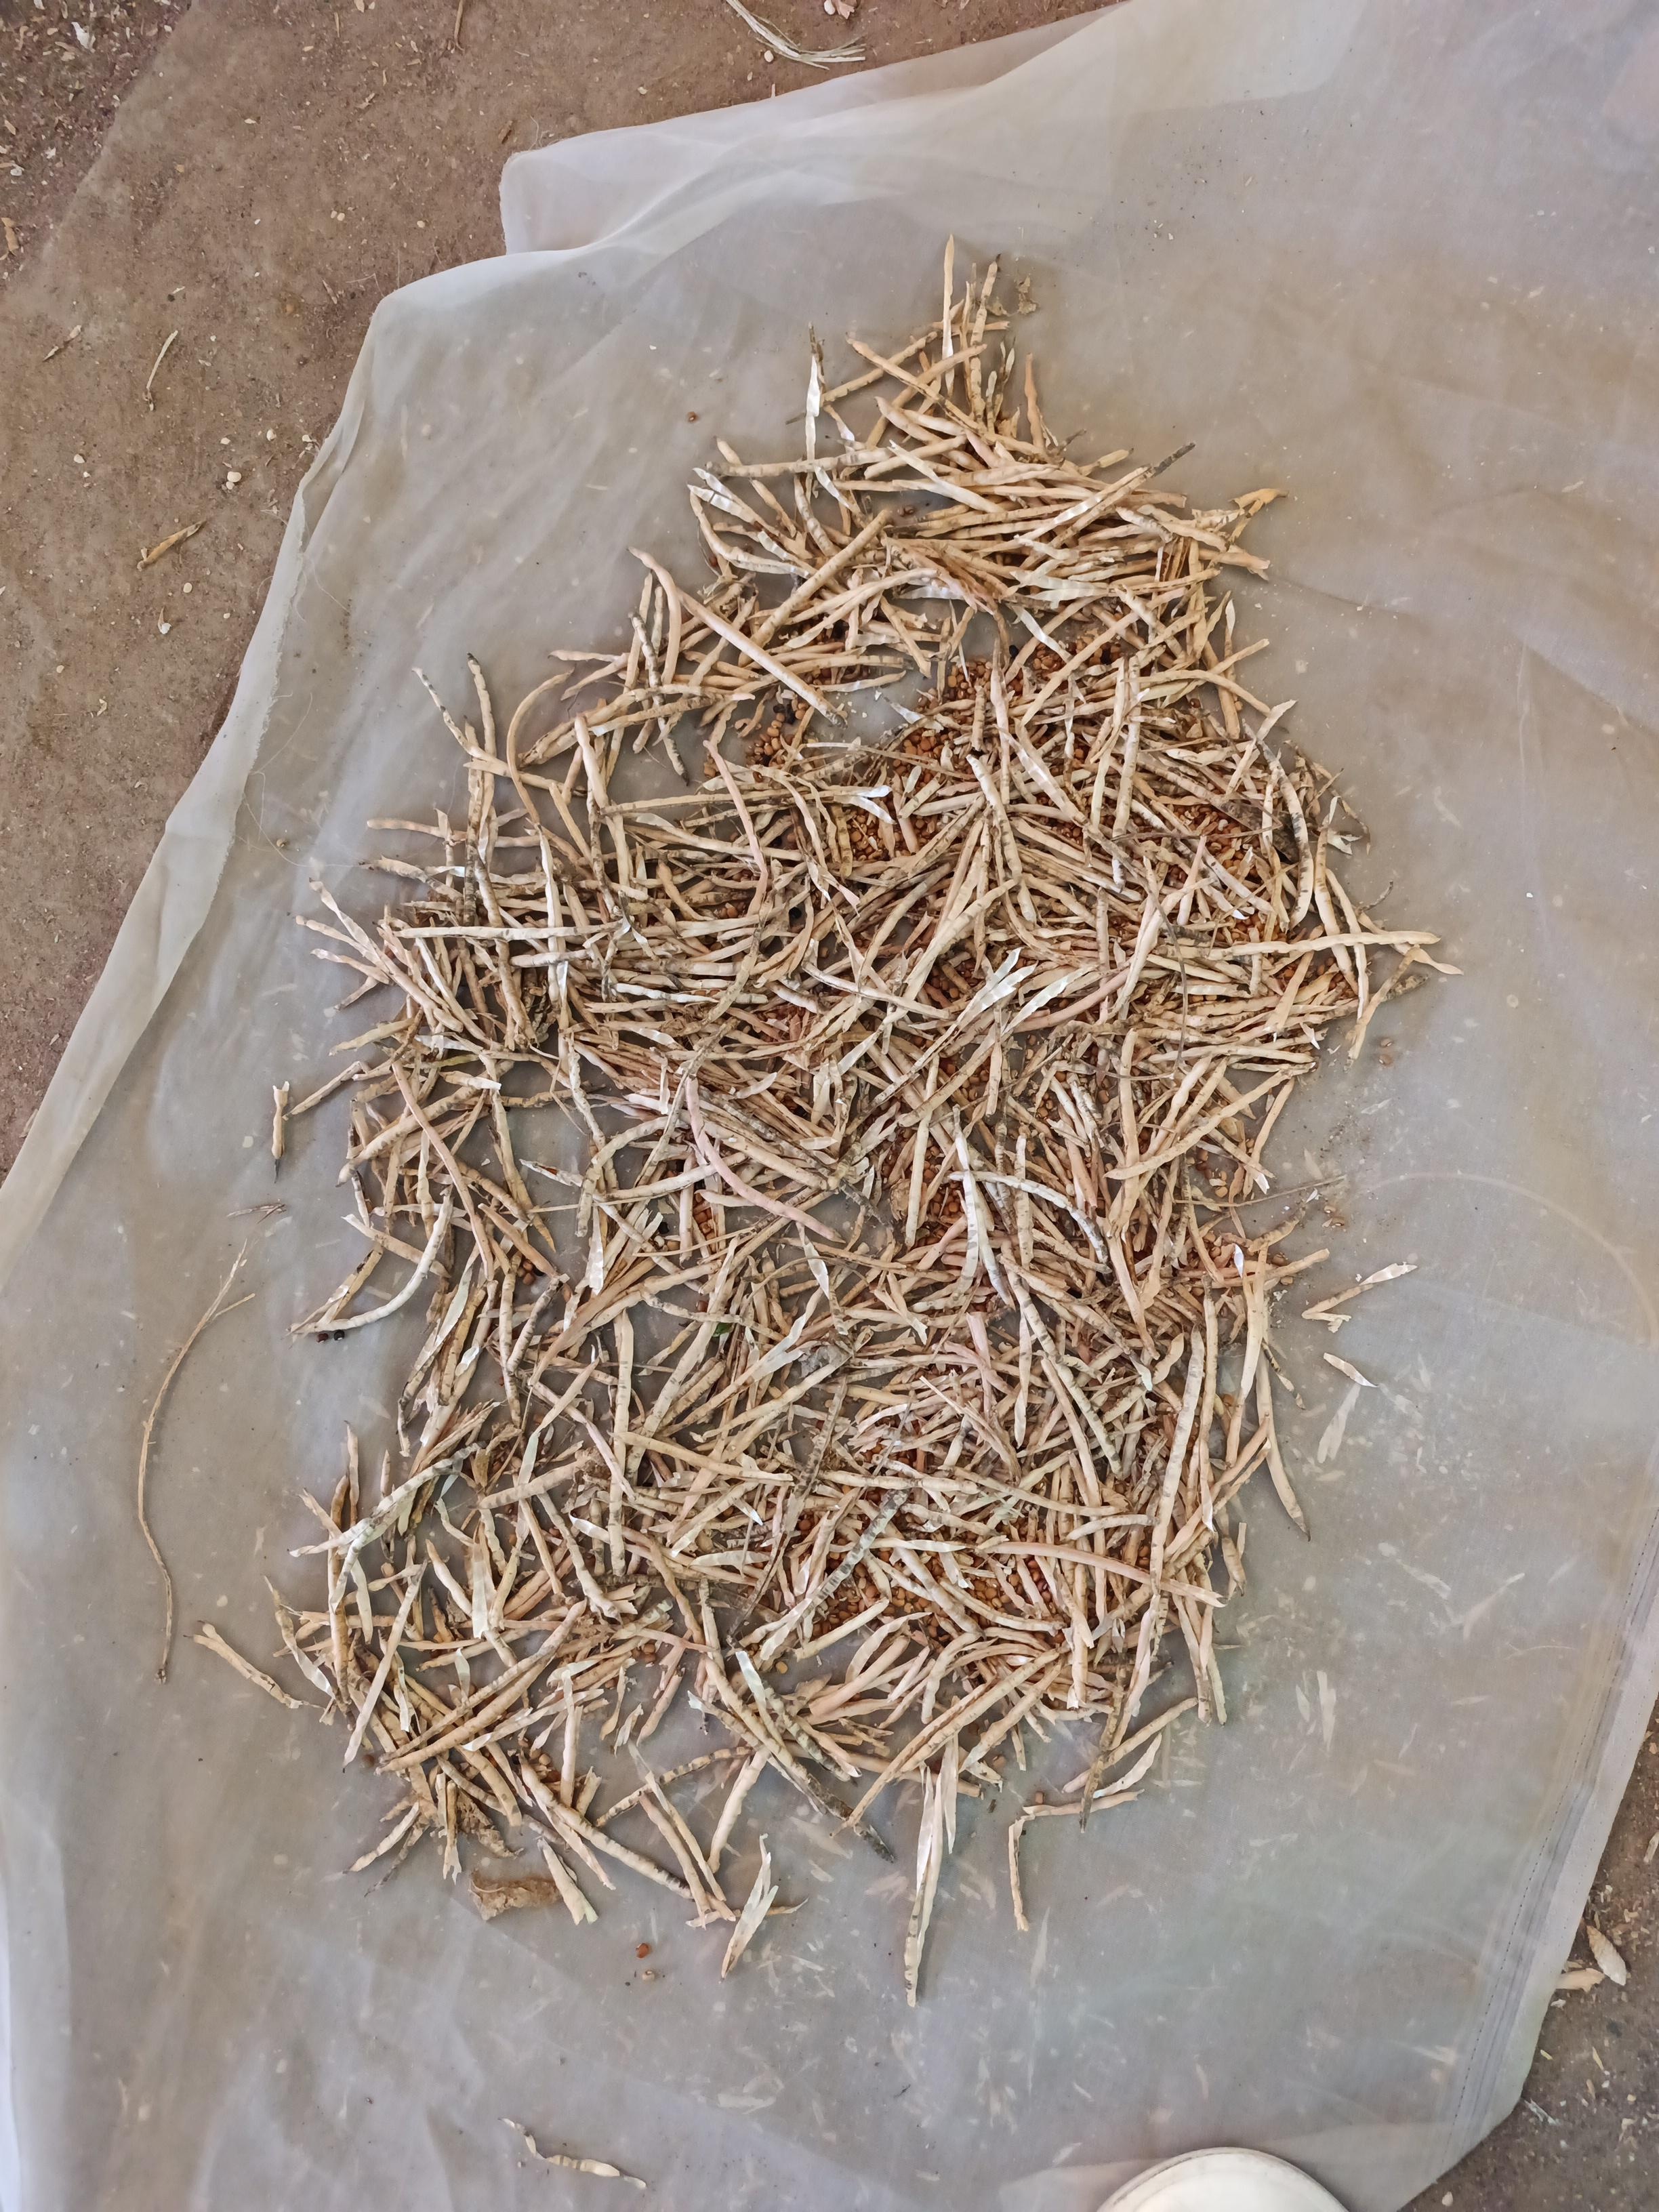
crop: cowpea
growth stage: harvest
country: Nigeria
